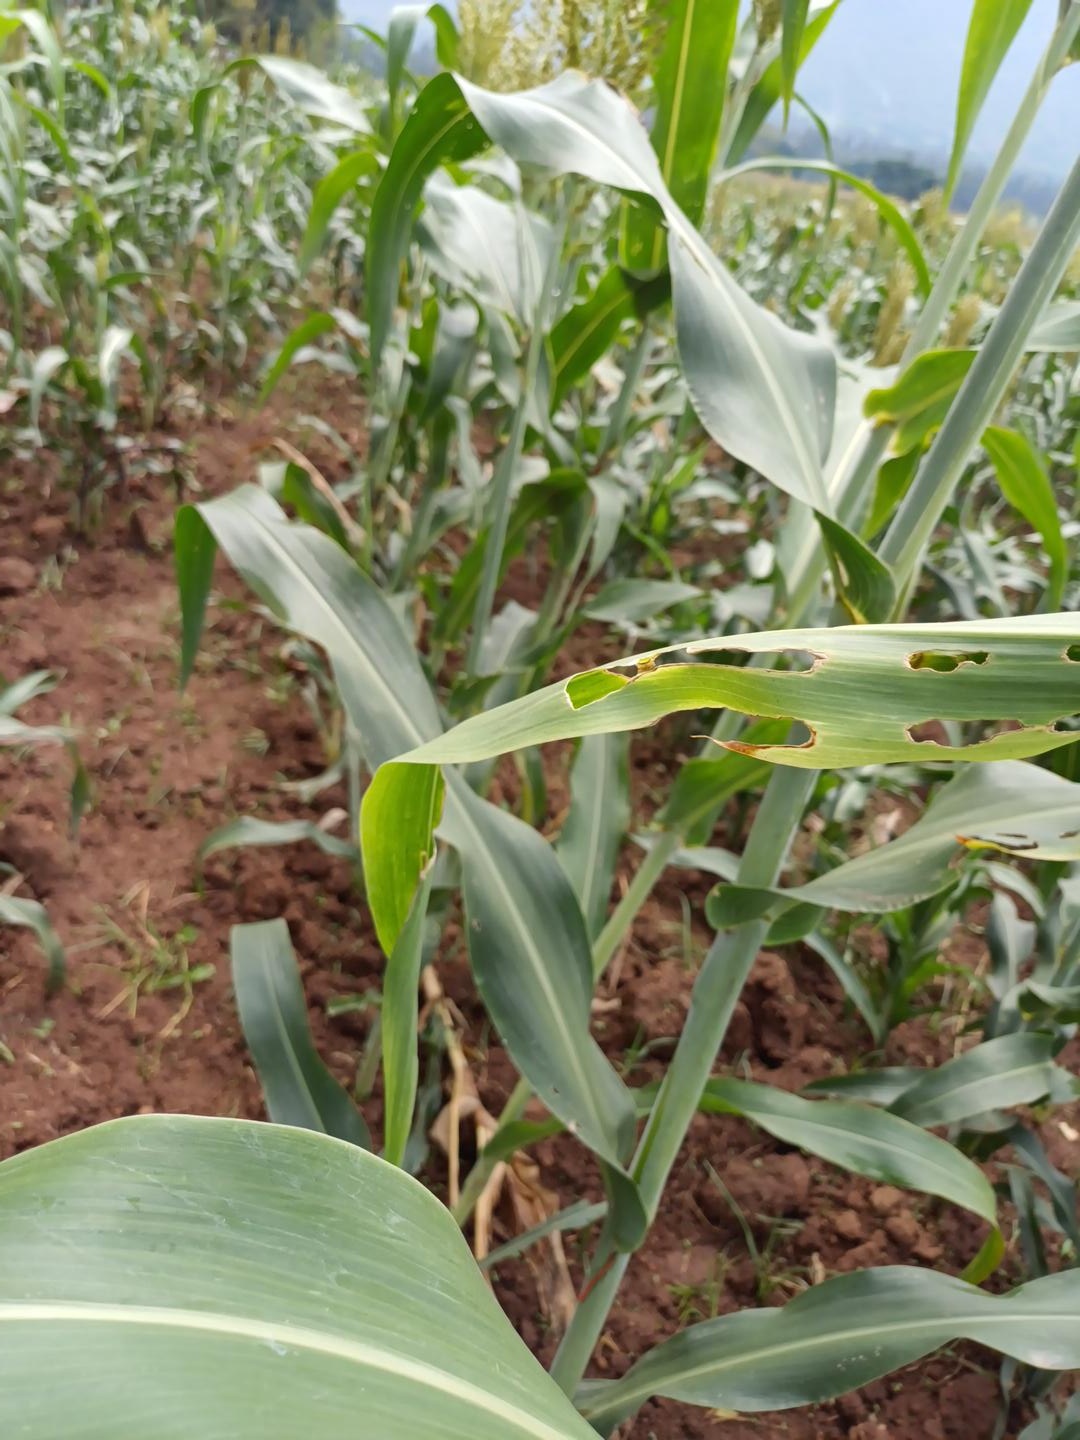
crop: sorghum
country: Kenya
